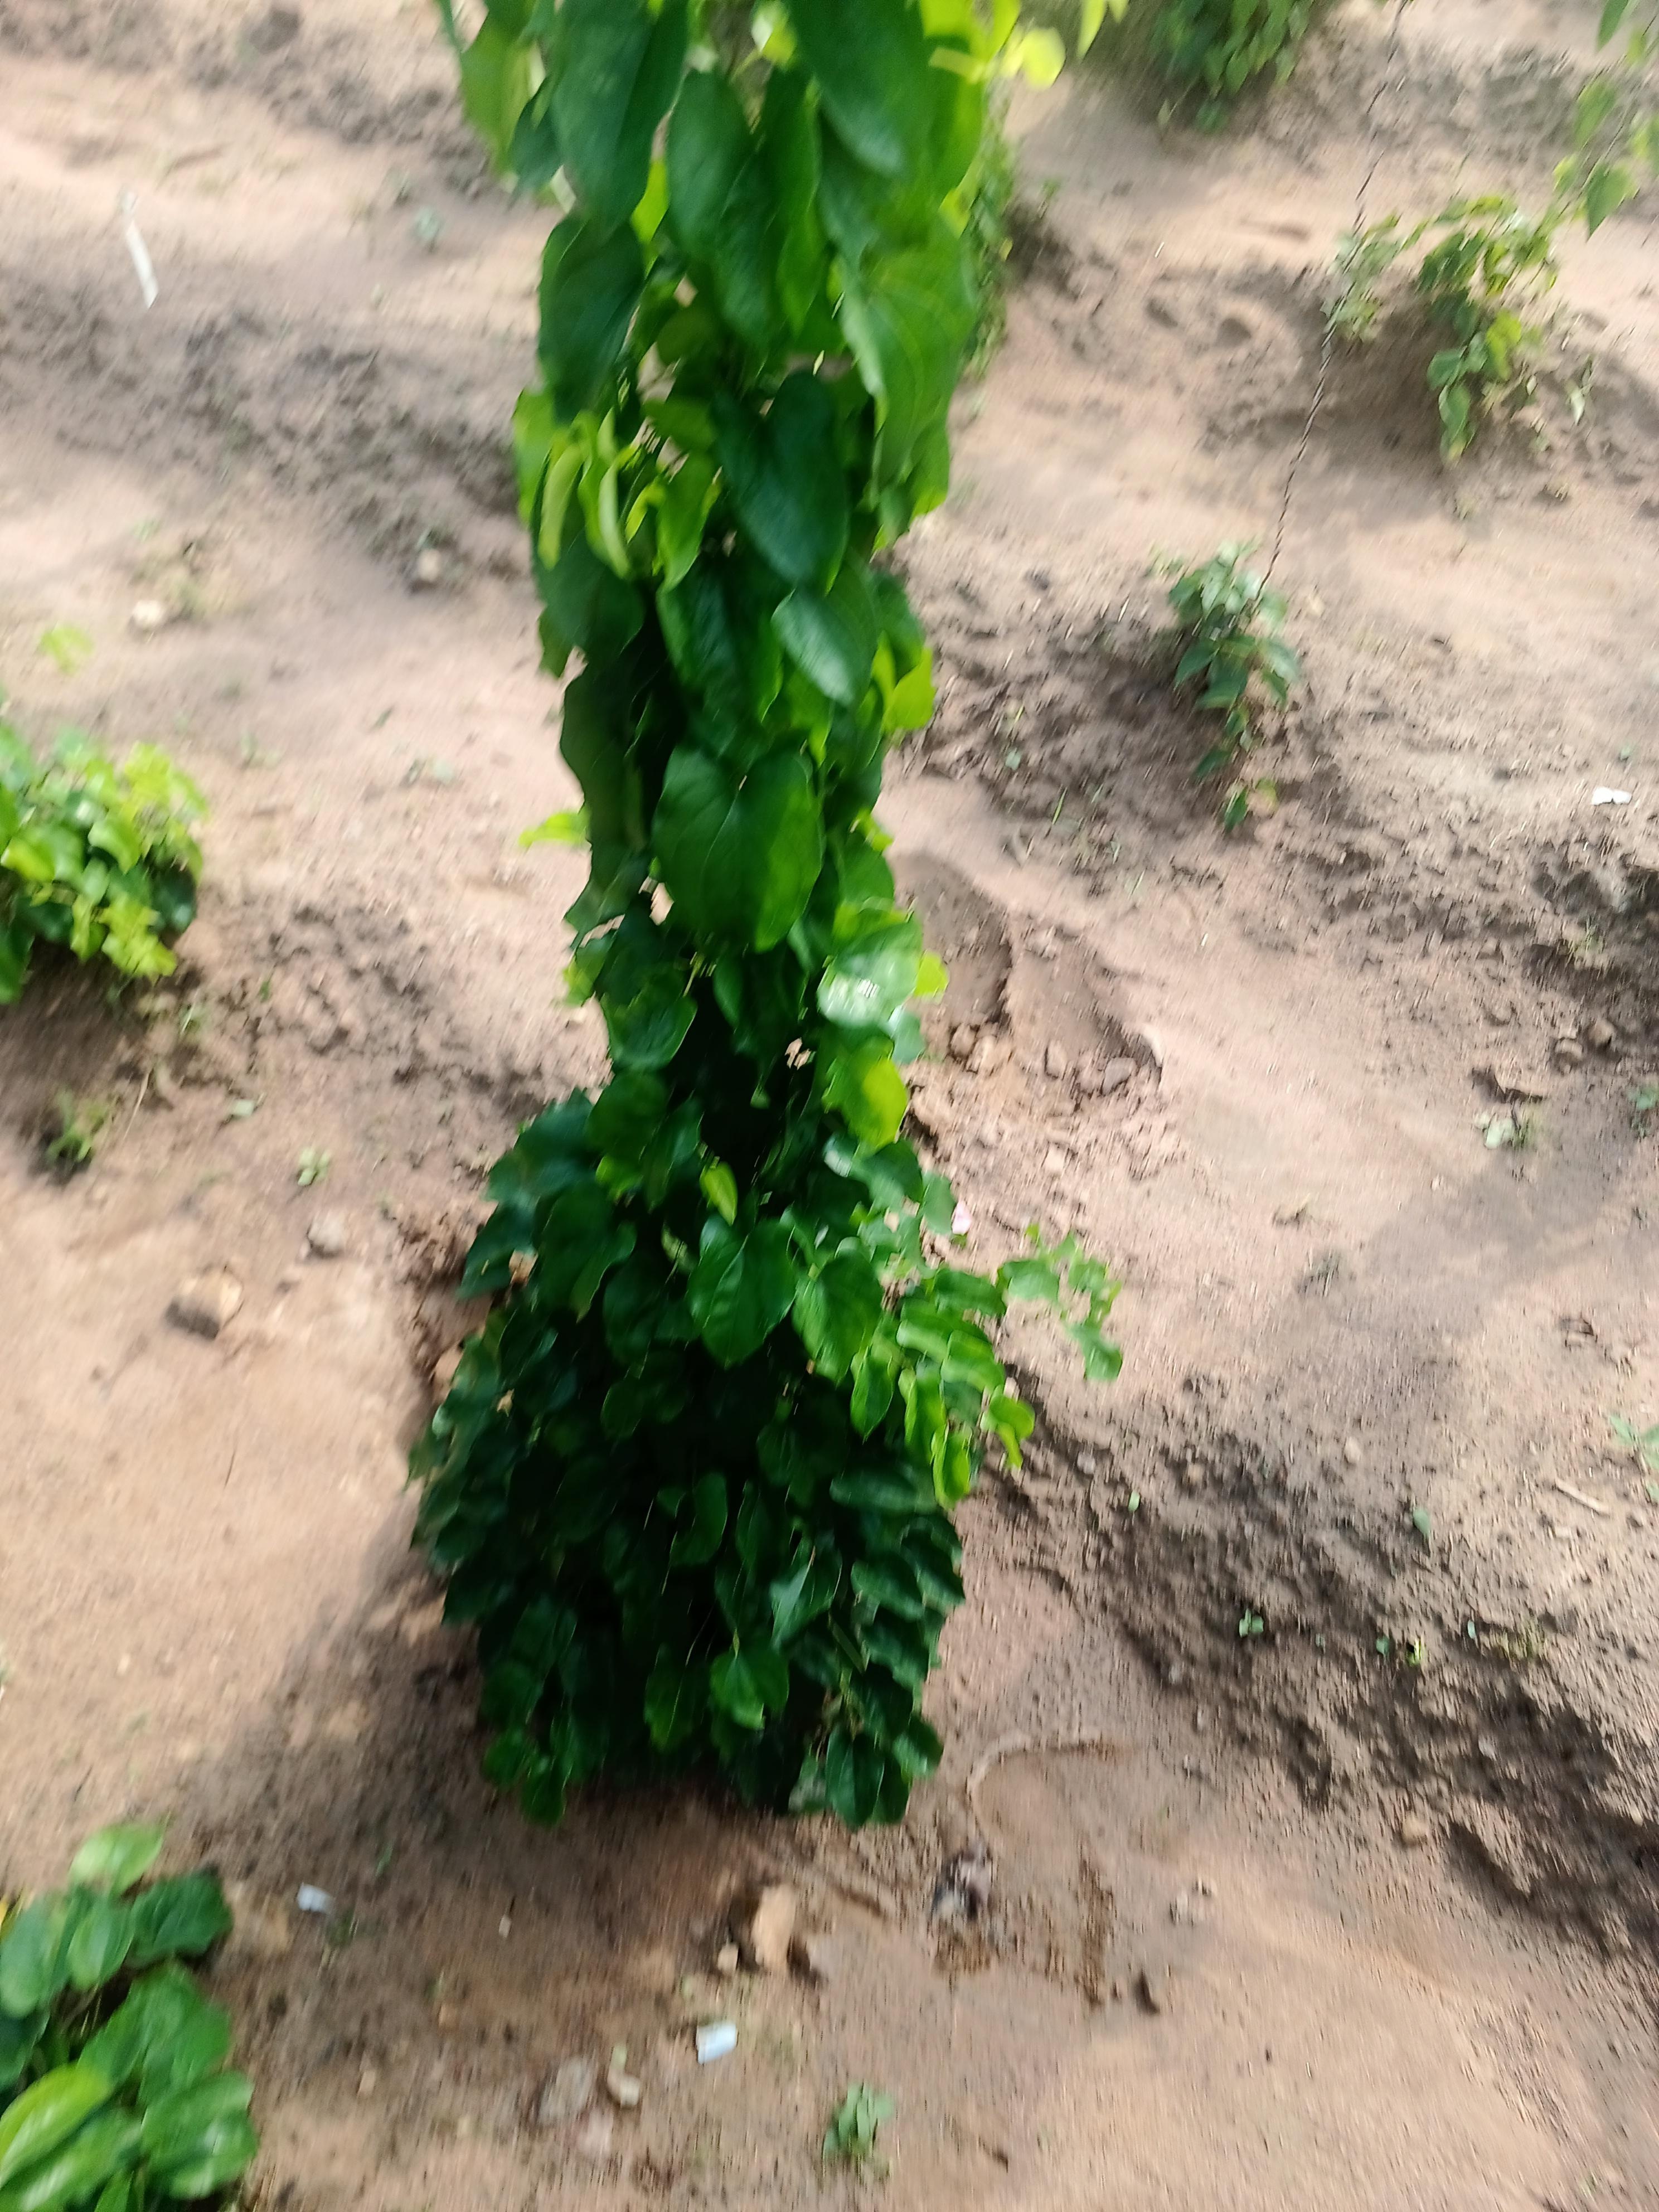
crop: yam
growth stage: vegetative
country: Nigeria
